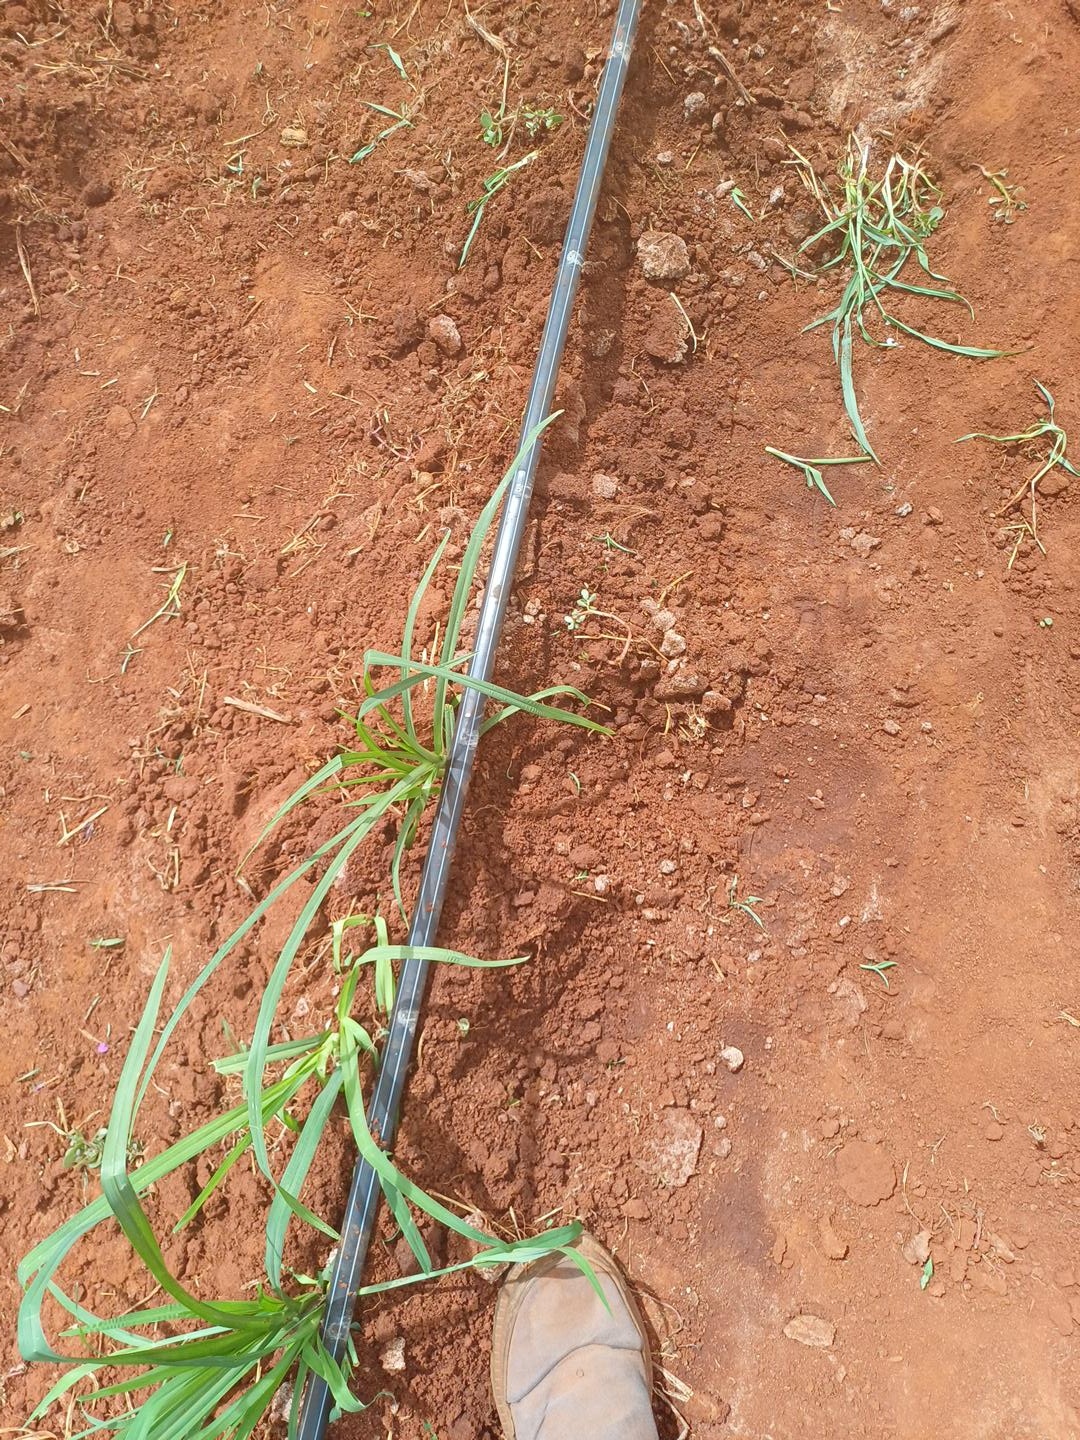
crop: finger millet
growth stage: vegetative
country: Kenya
